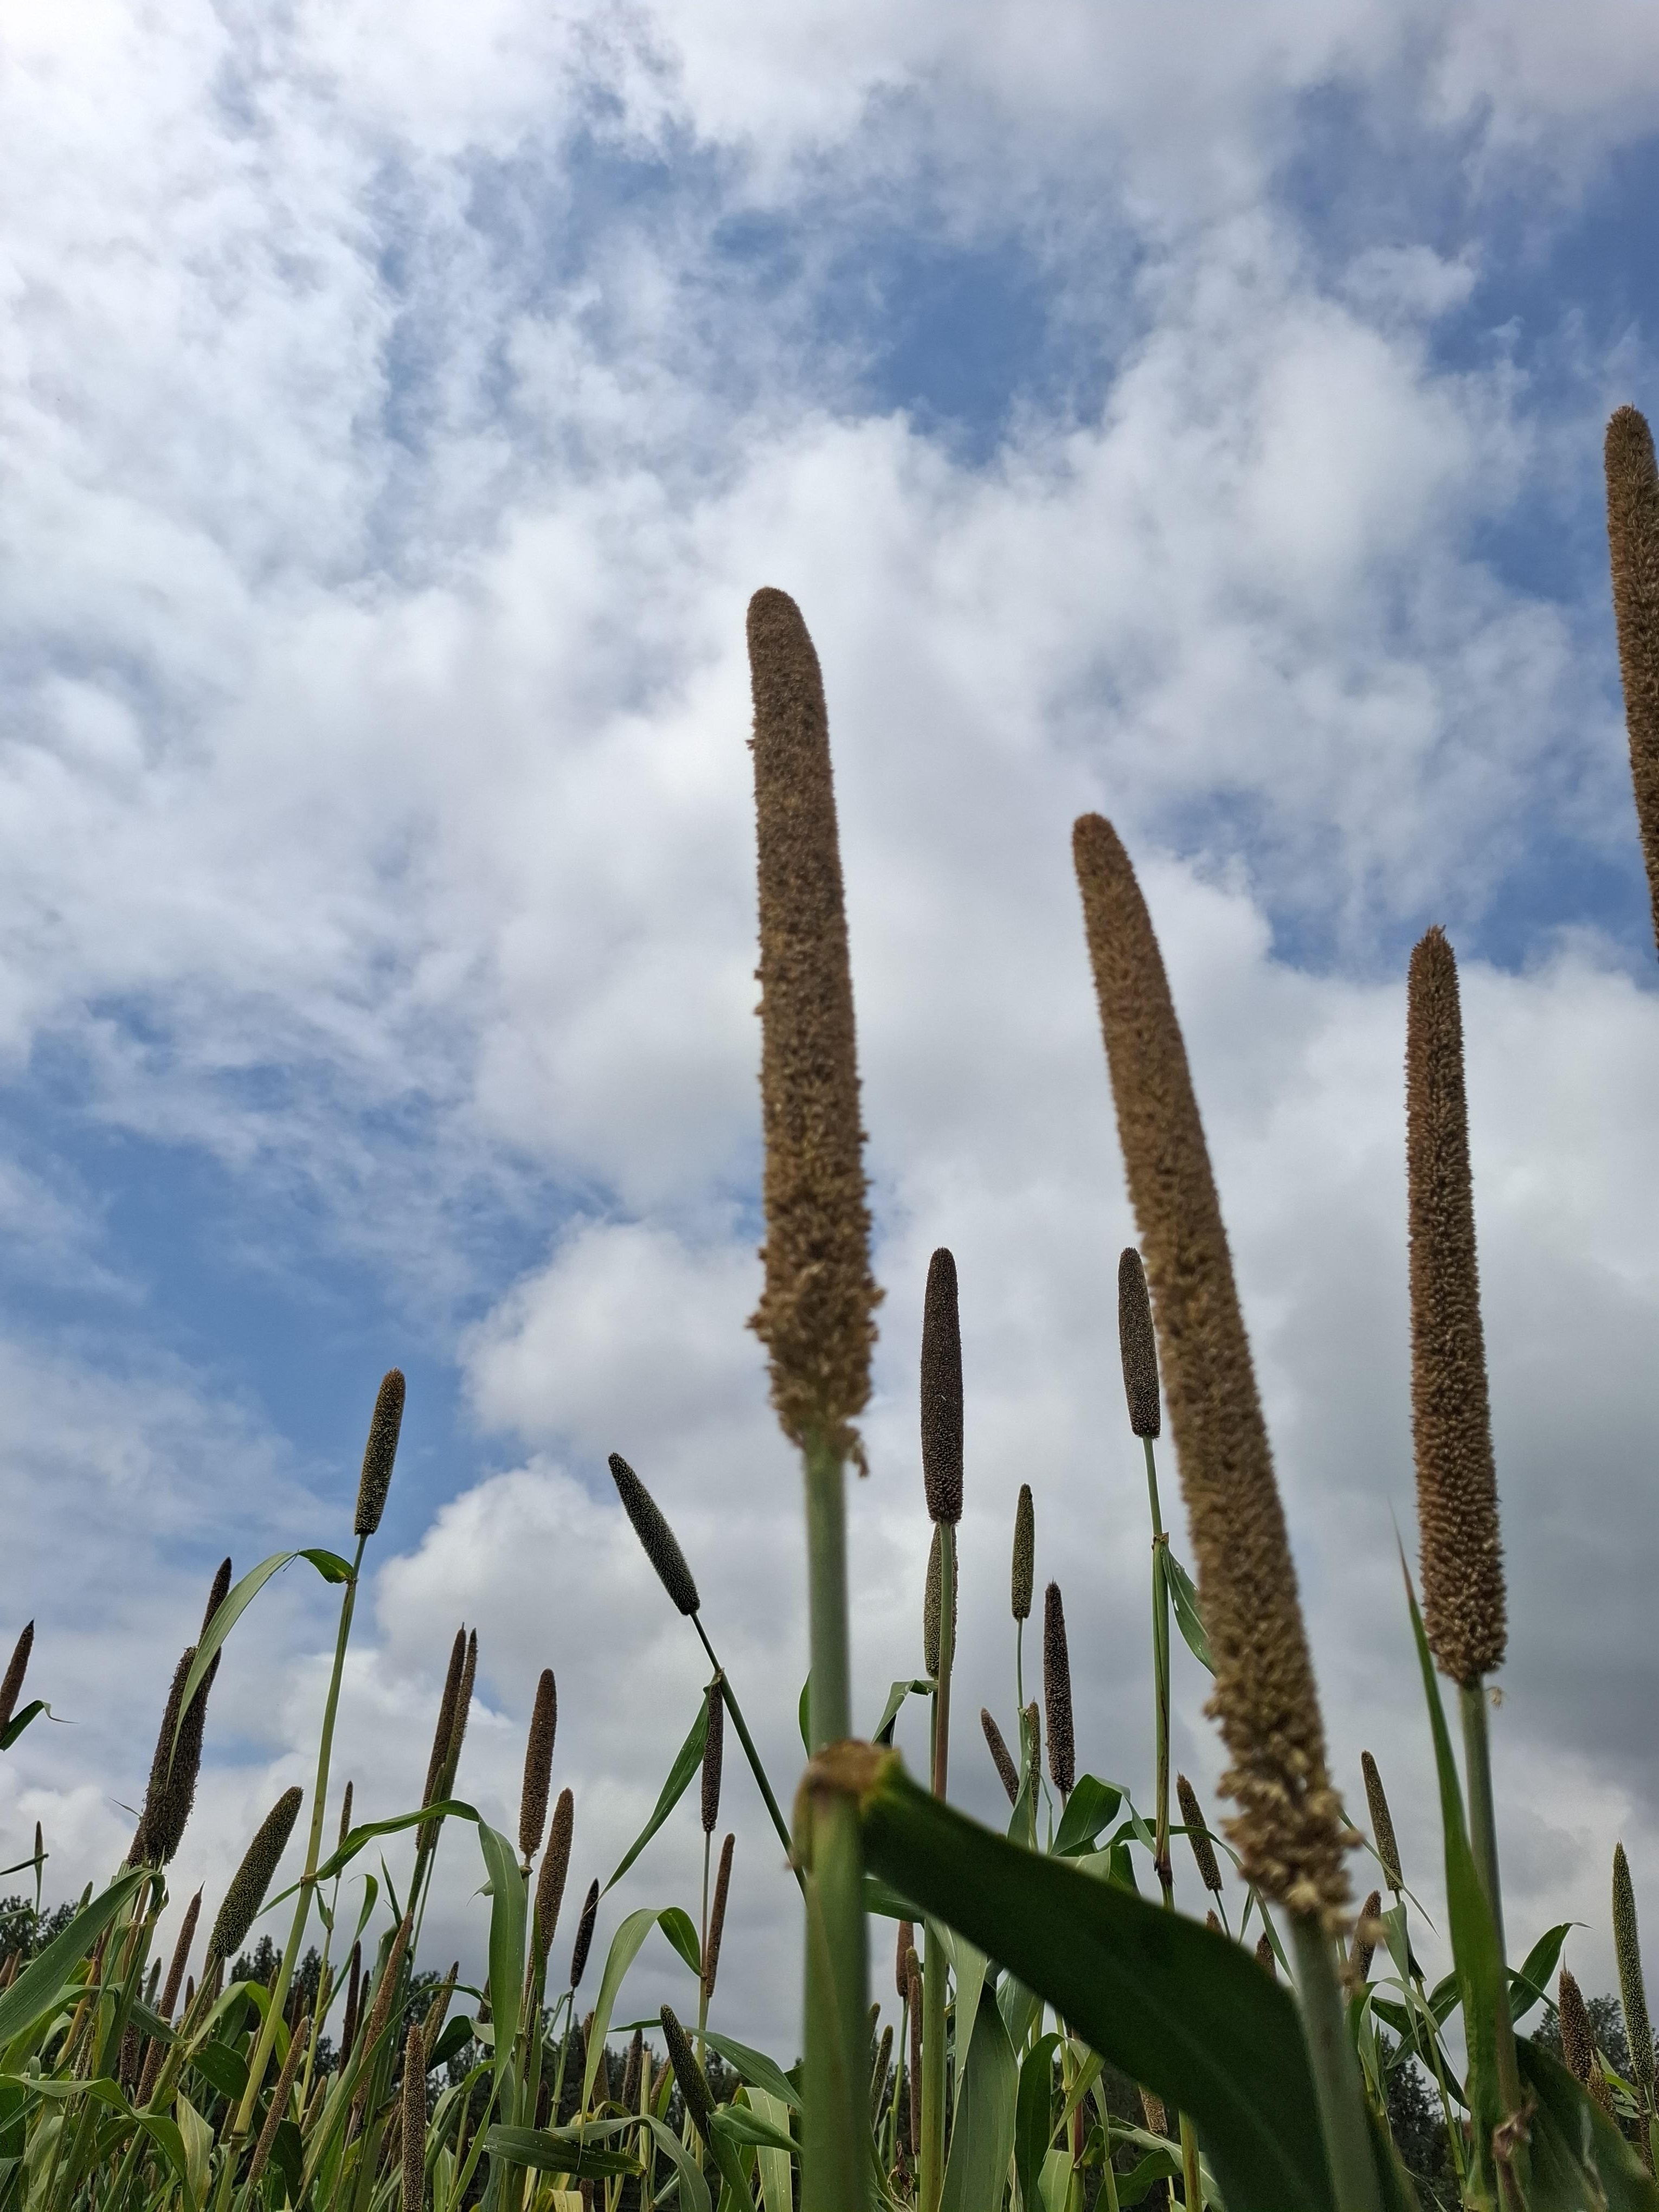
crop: pearl millet
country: Tanzania
